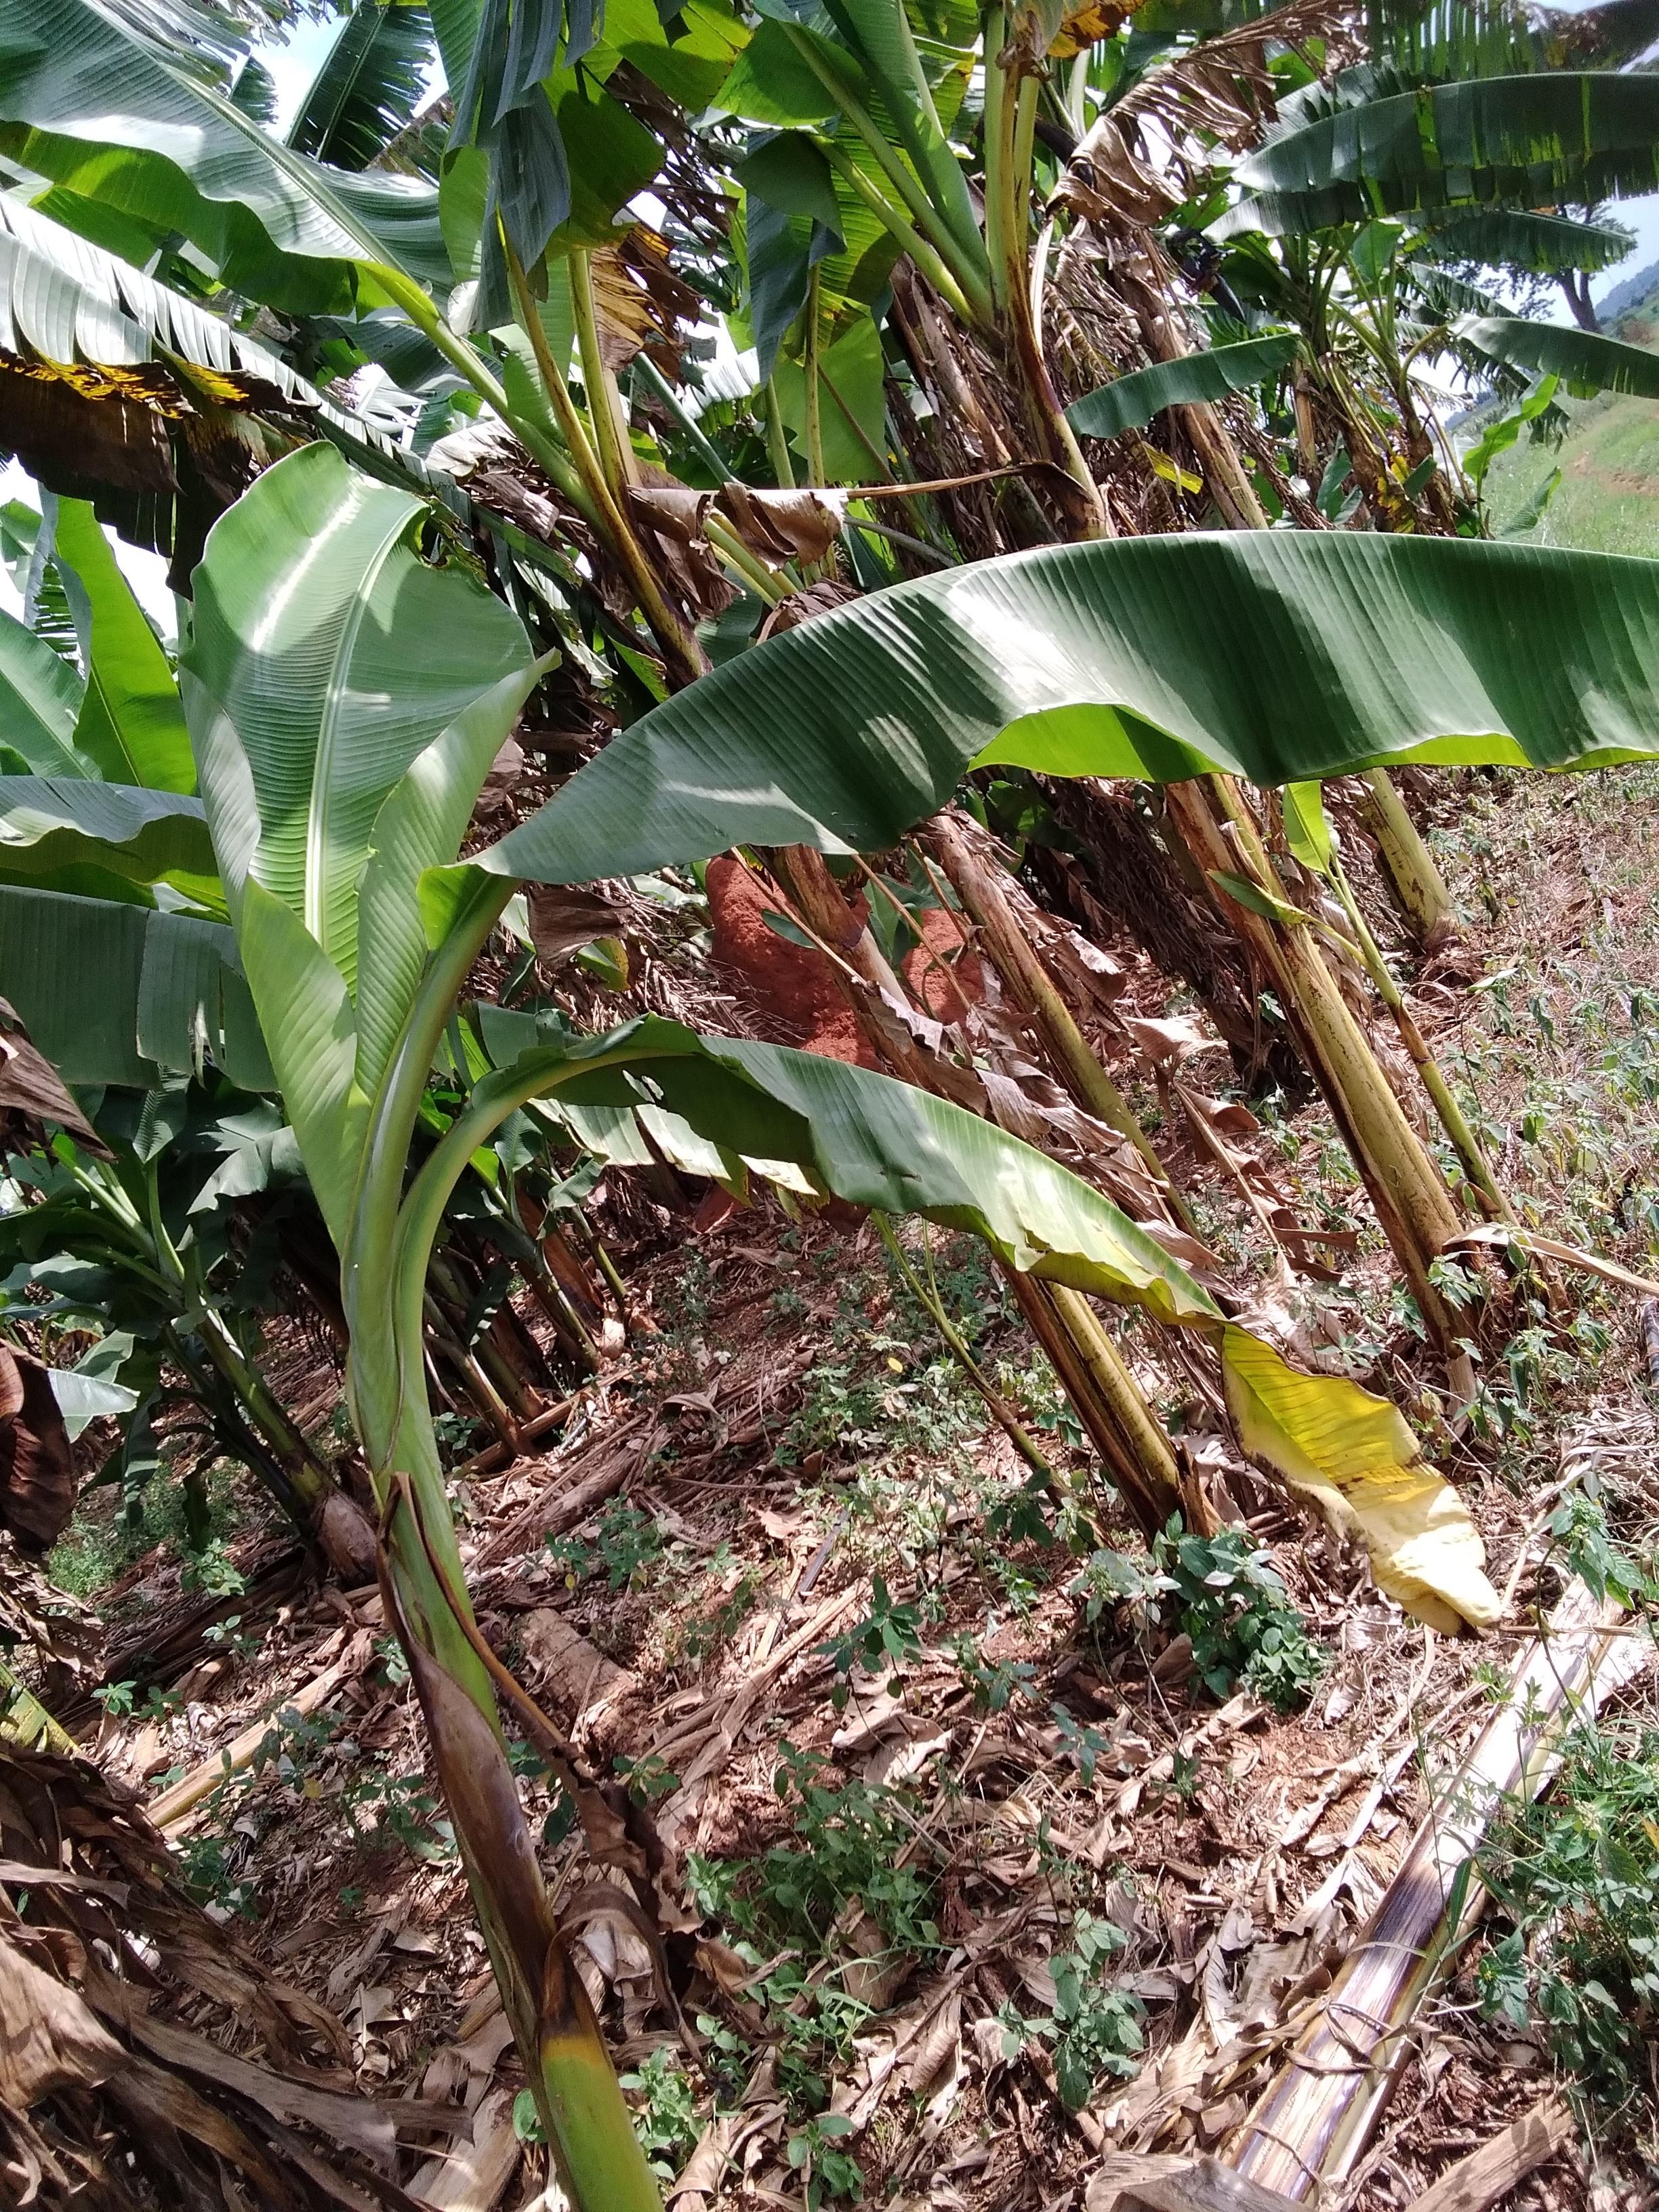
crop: banana
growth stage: vegetative
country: Uganda
